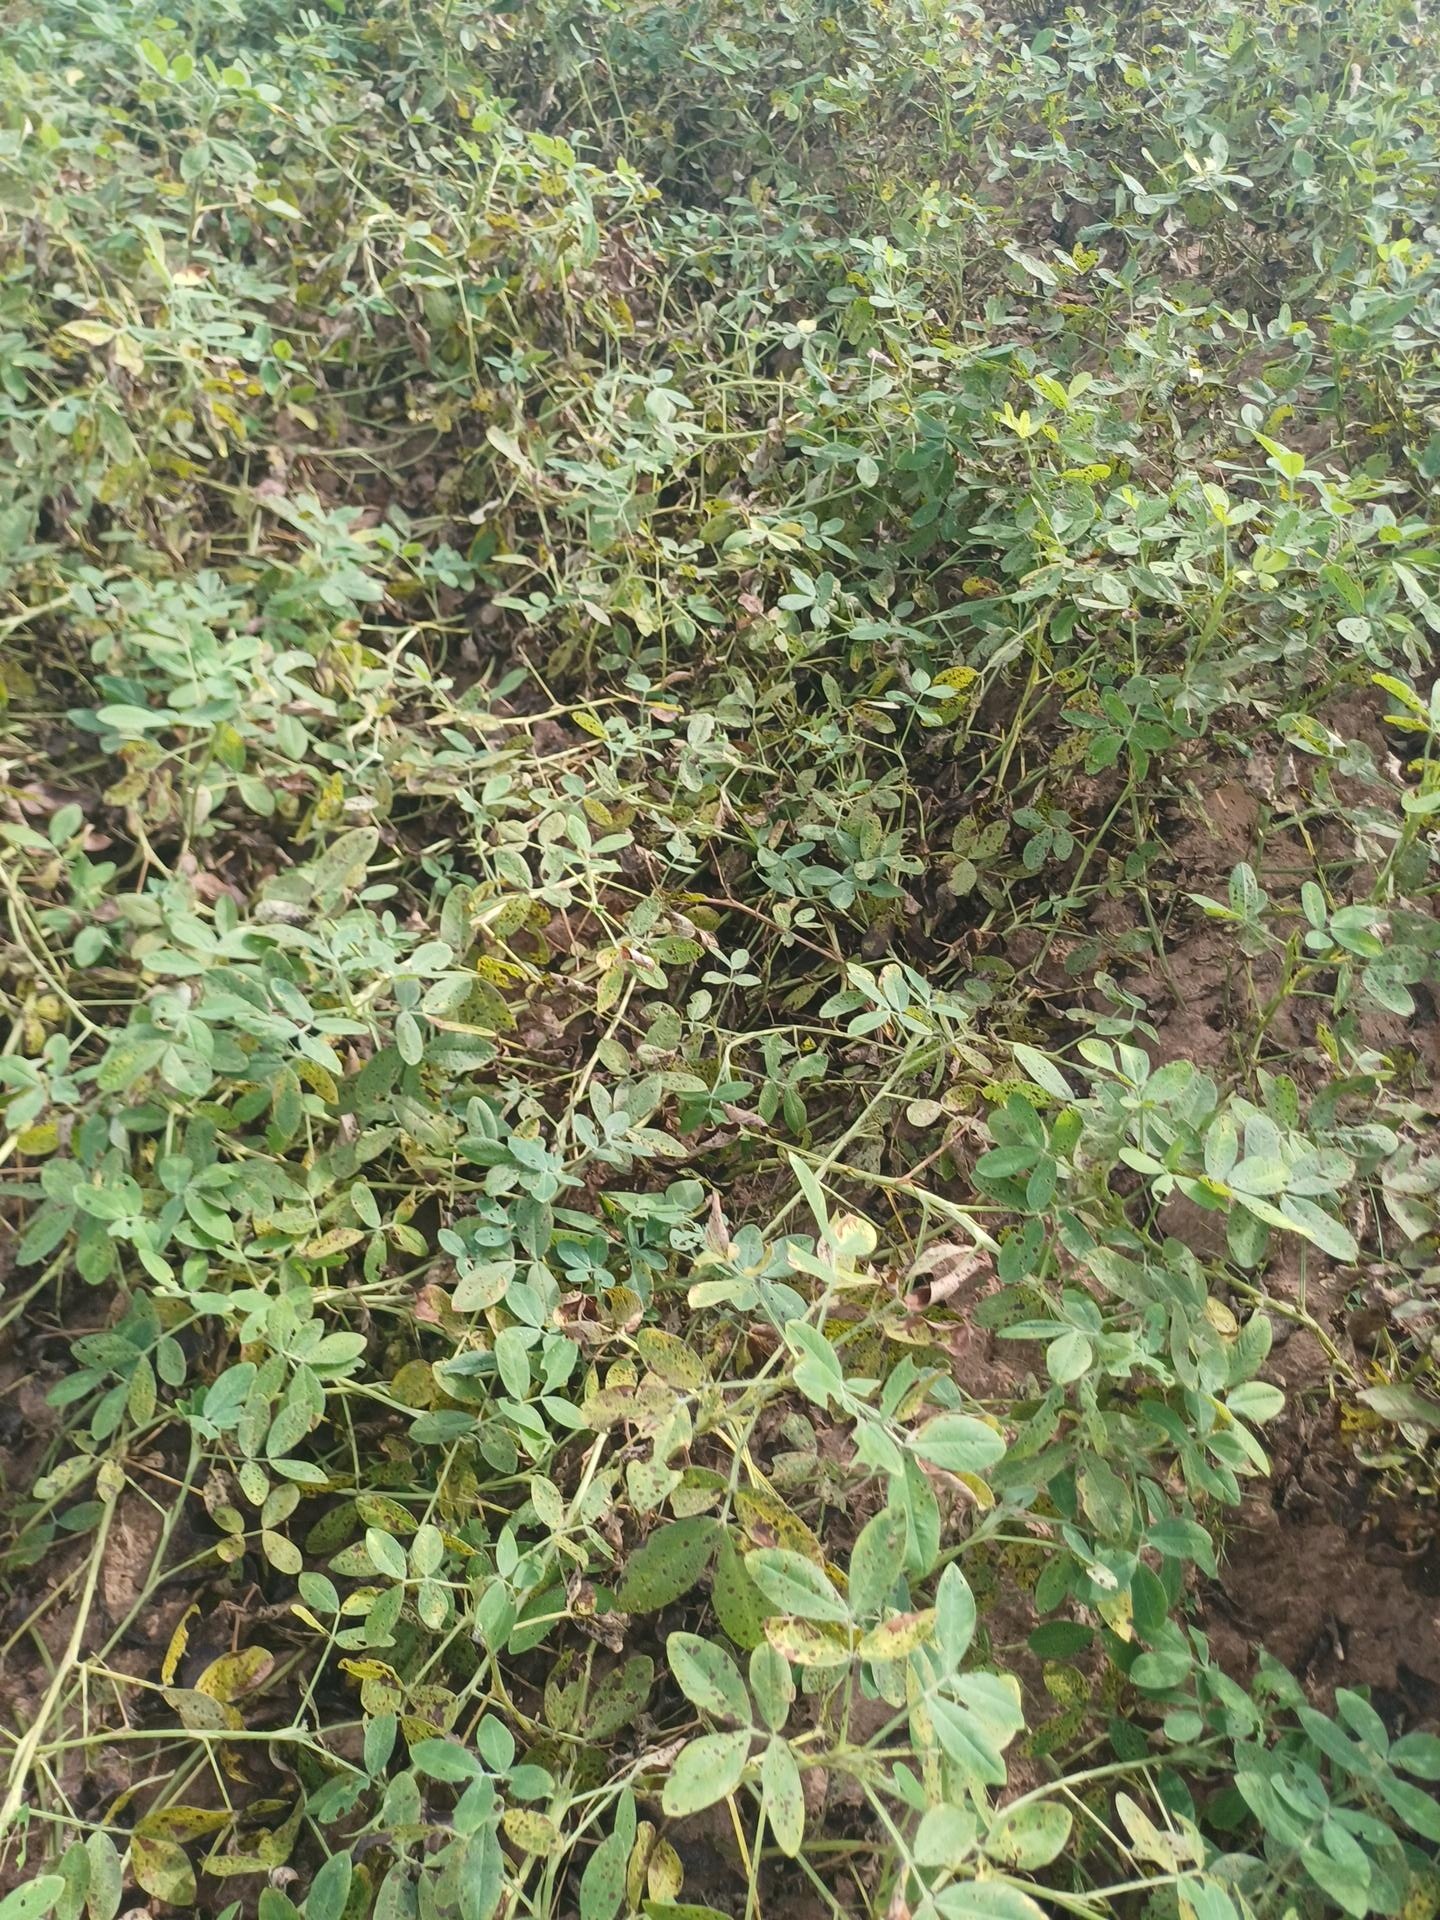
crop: groundnut
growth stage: flowering
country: Senegal
